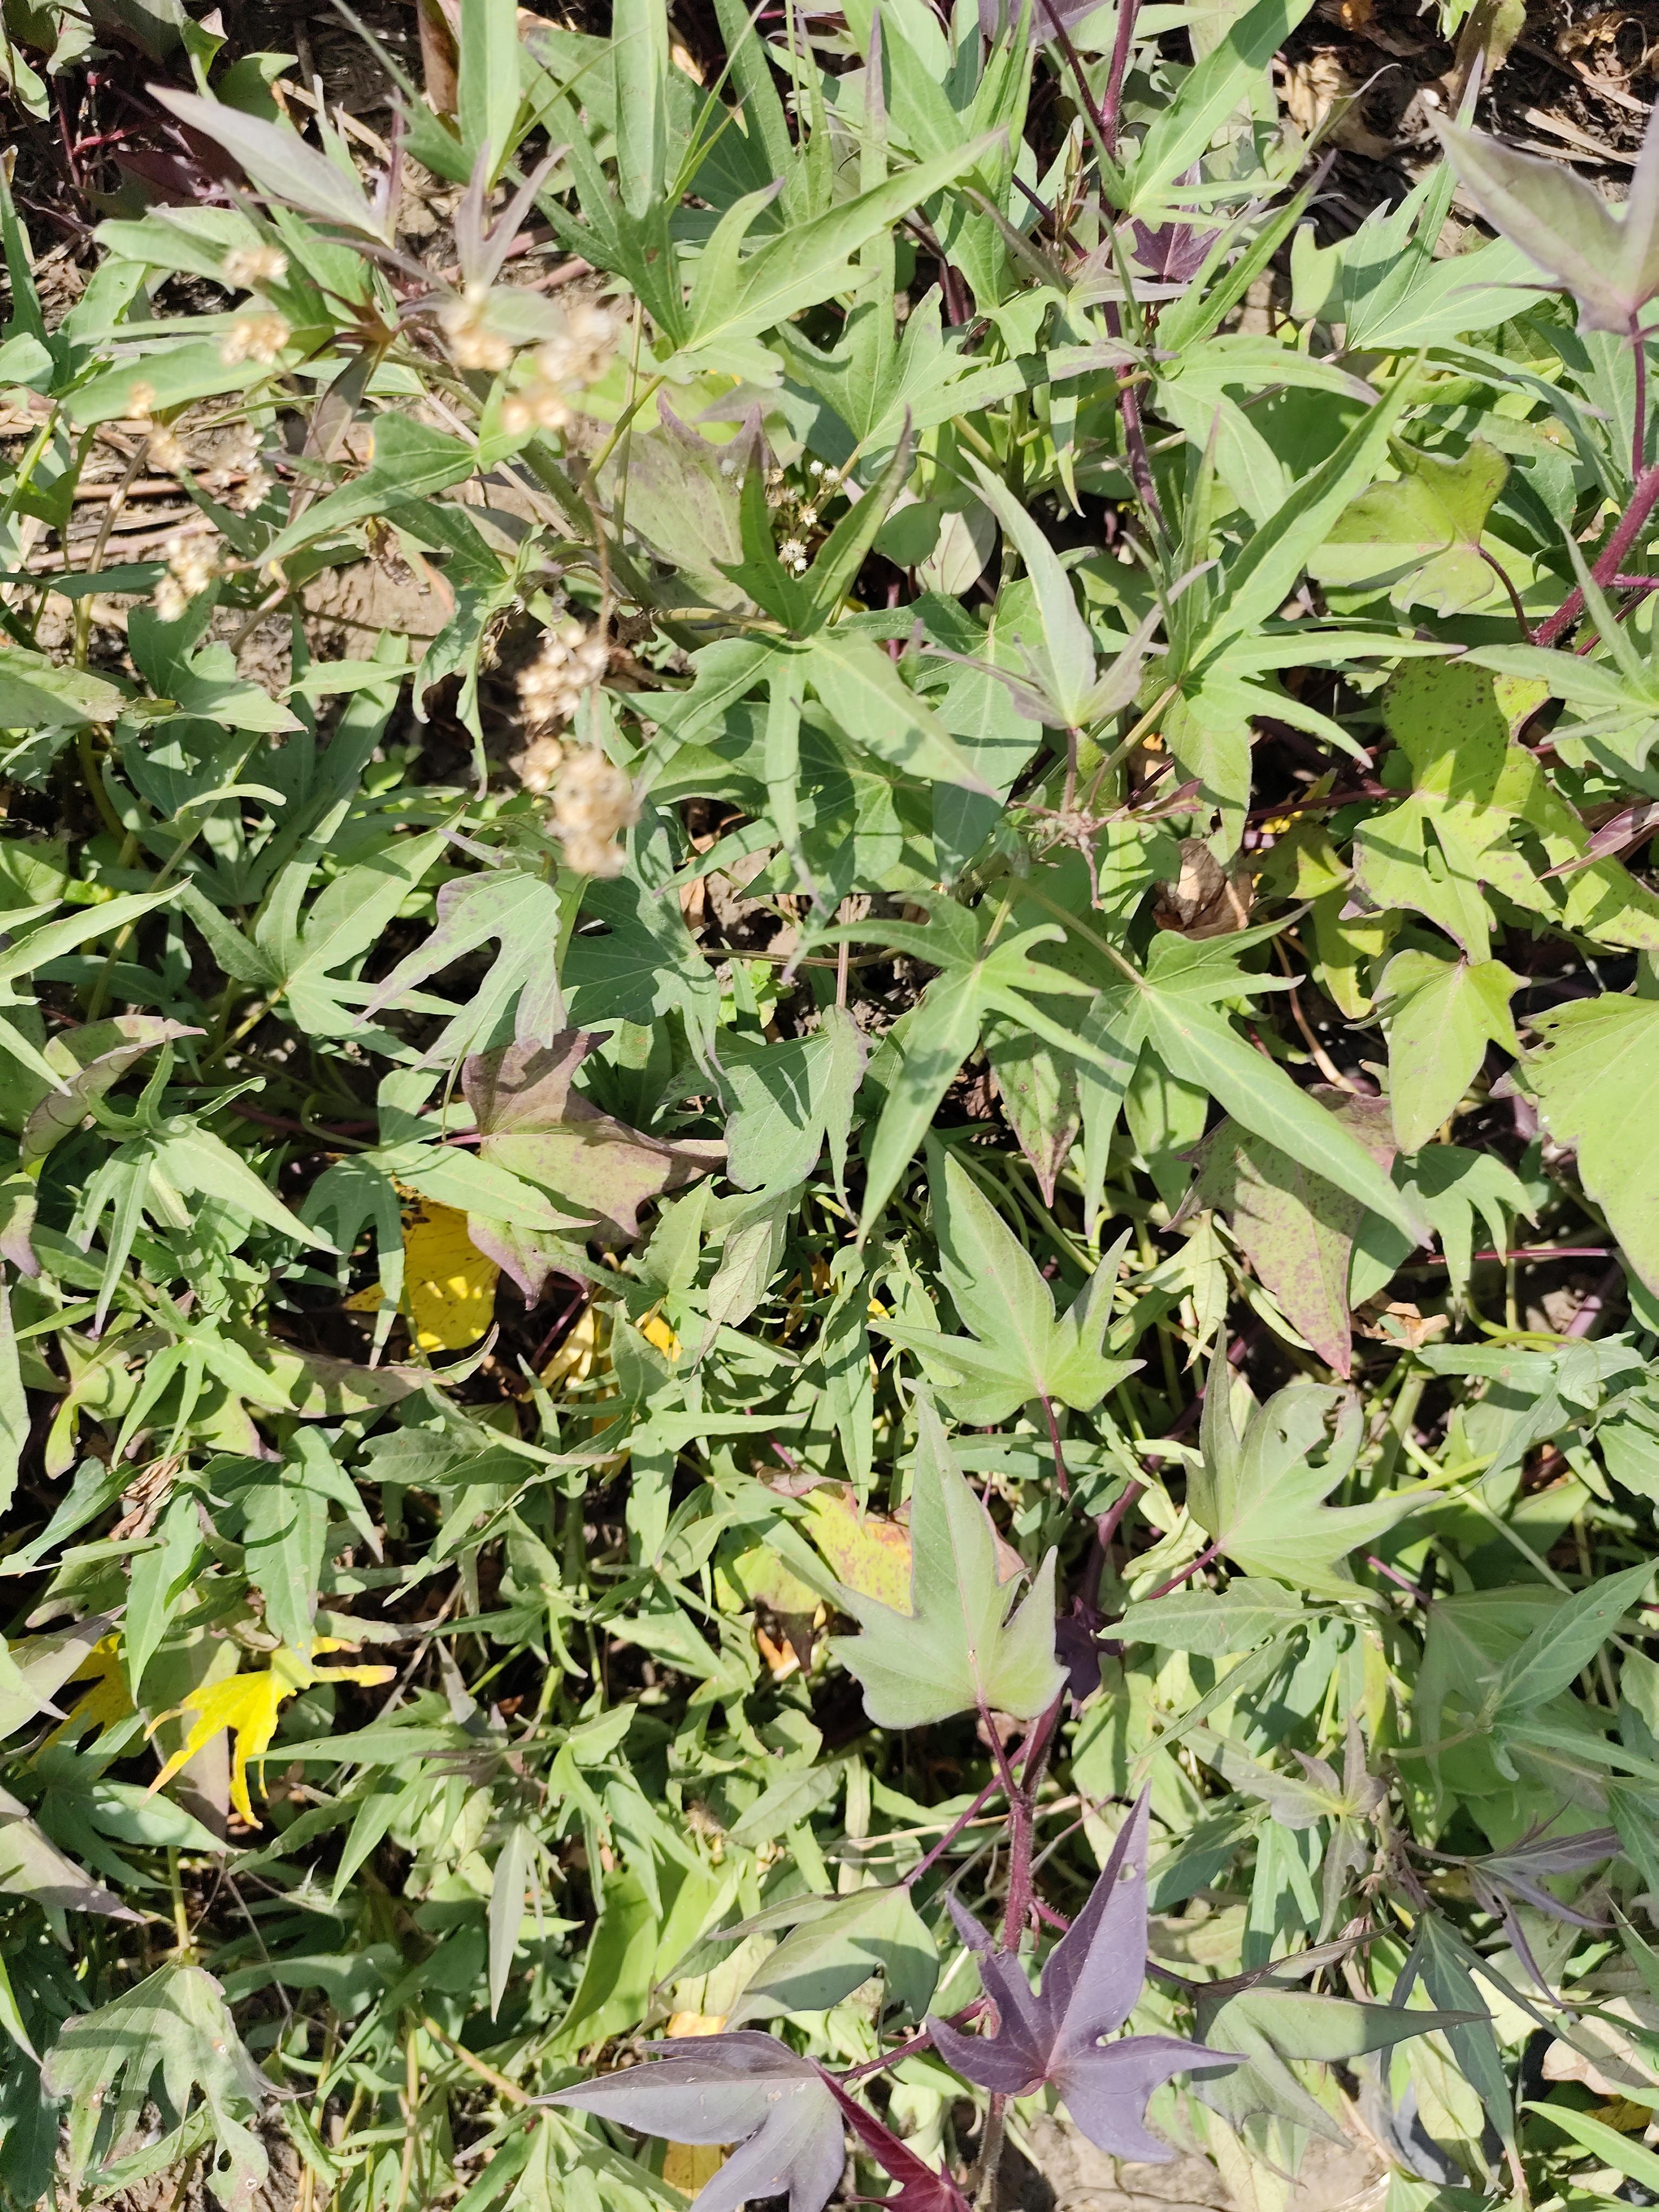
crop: sweet potato
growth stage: flowering
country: Tanzania
